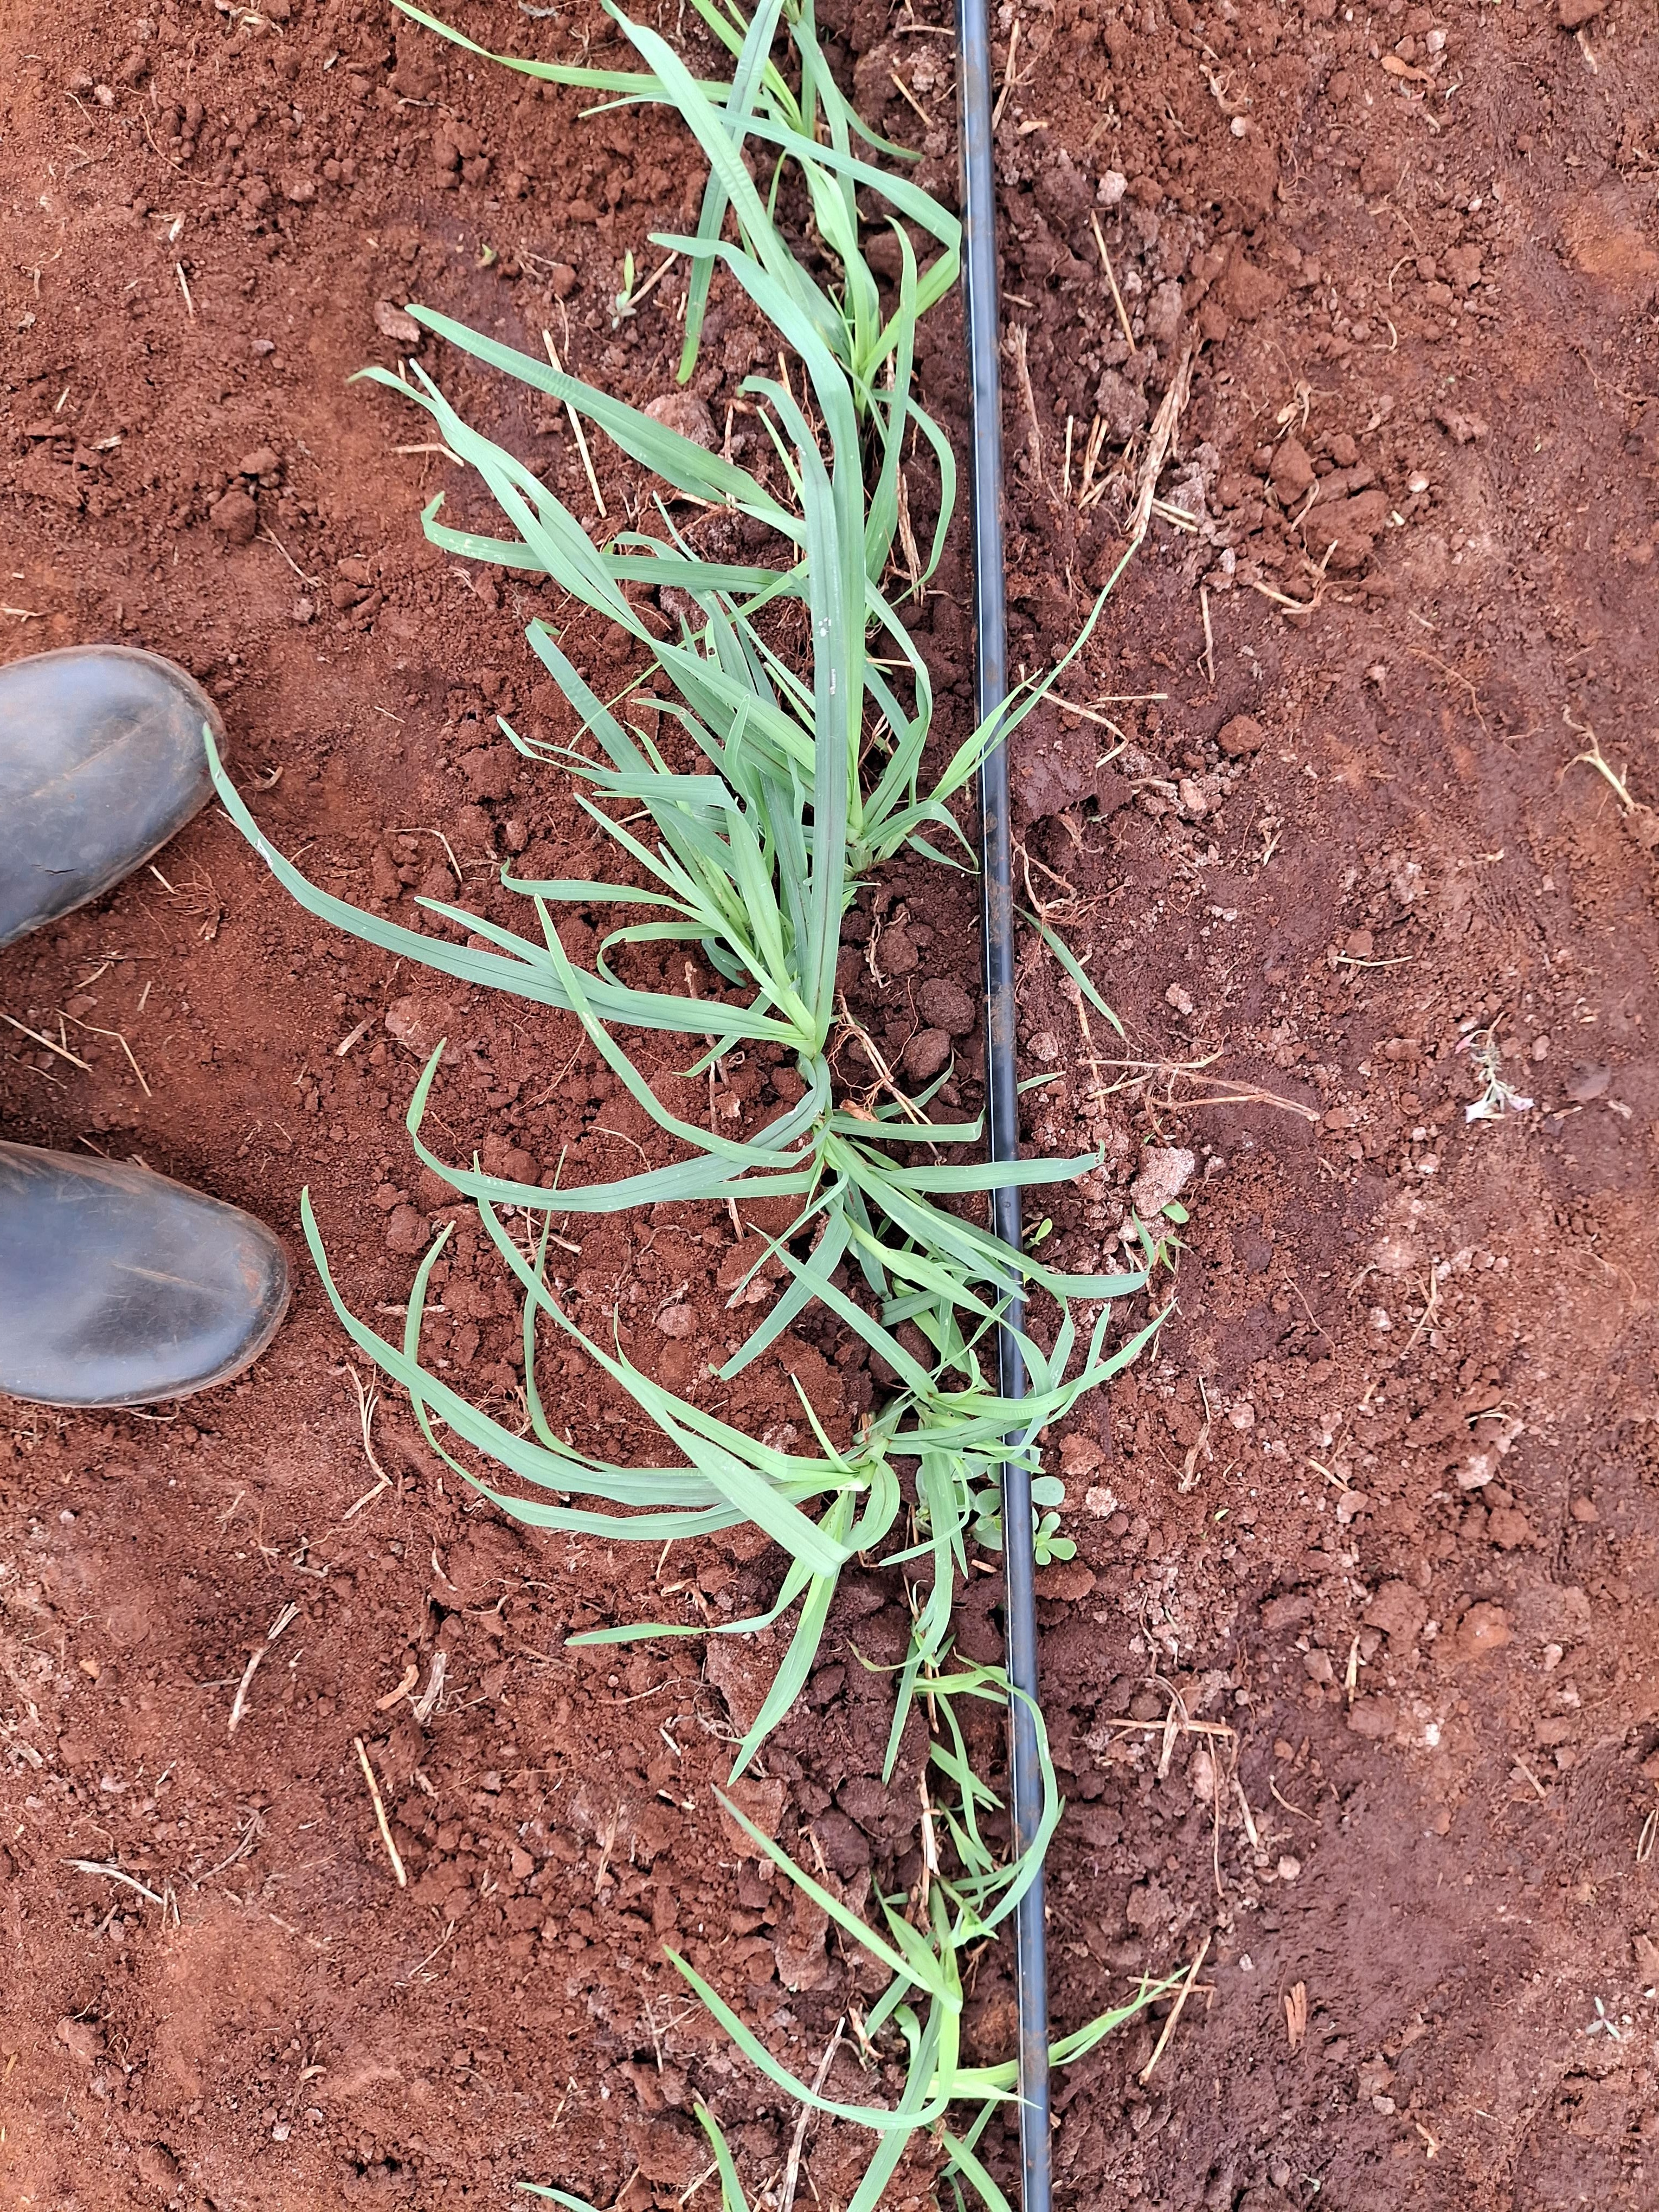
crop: finger millet
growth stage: vegetative
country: Kenya
